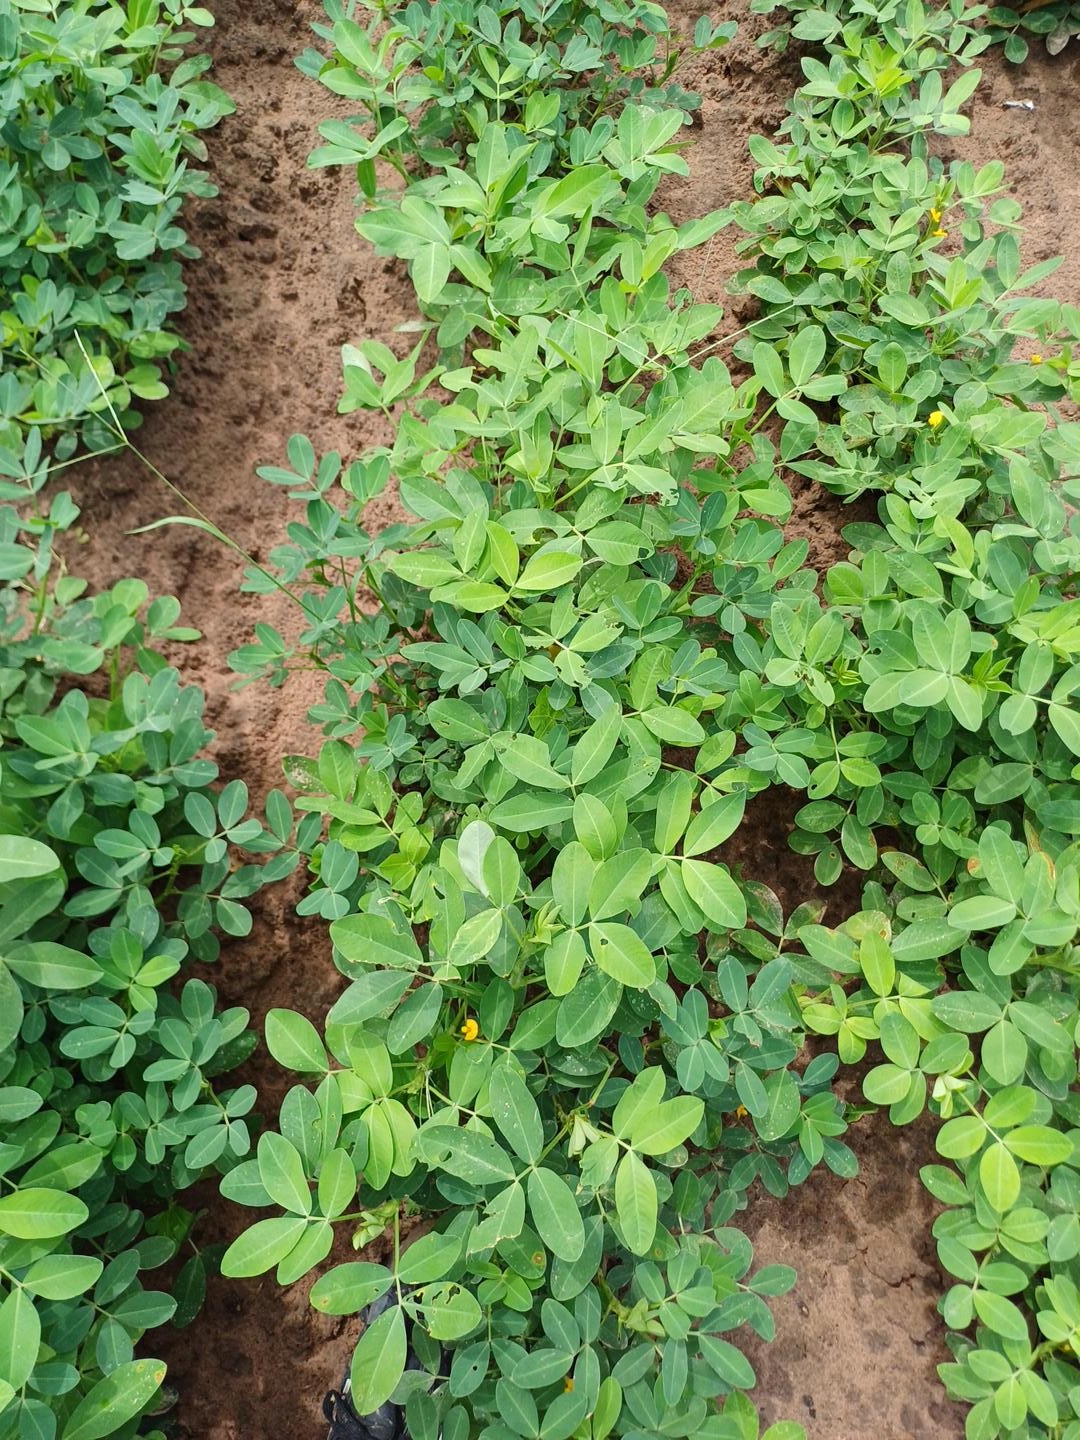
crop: groundnut
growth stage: flowering
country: Senegal
